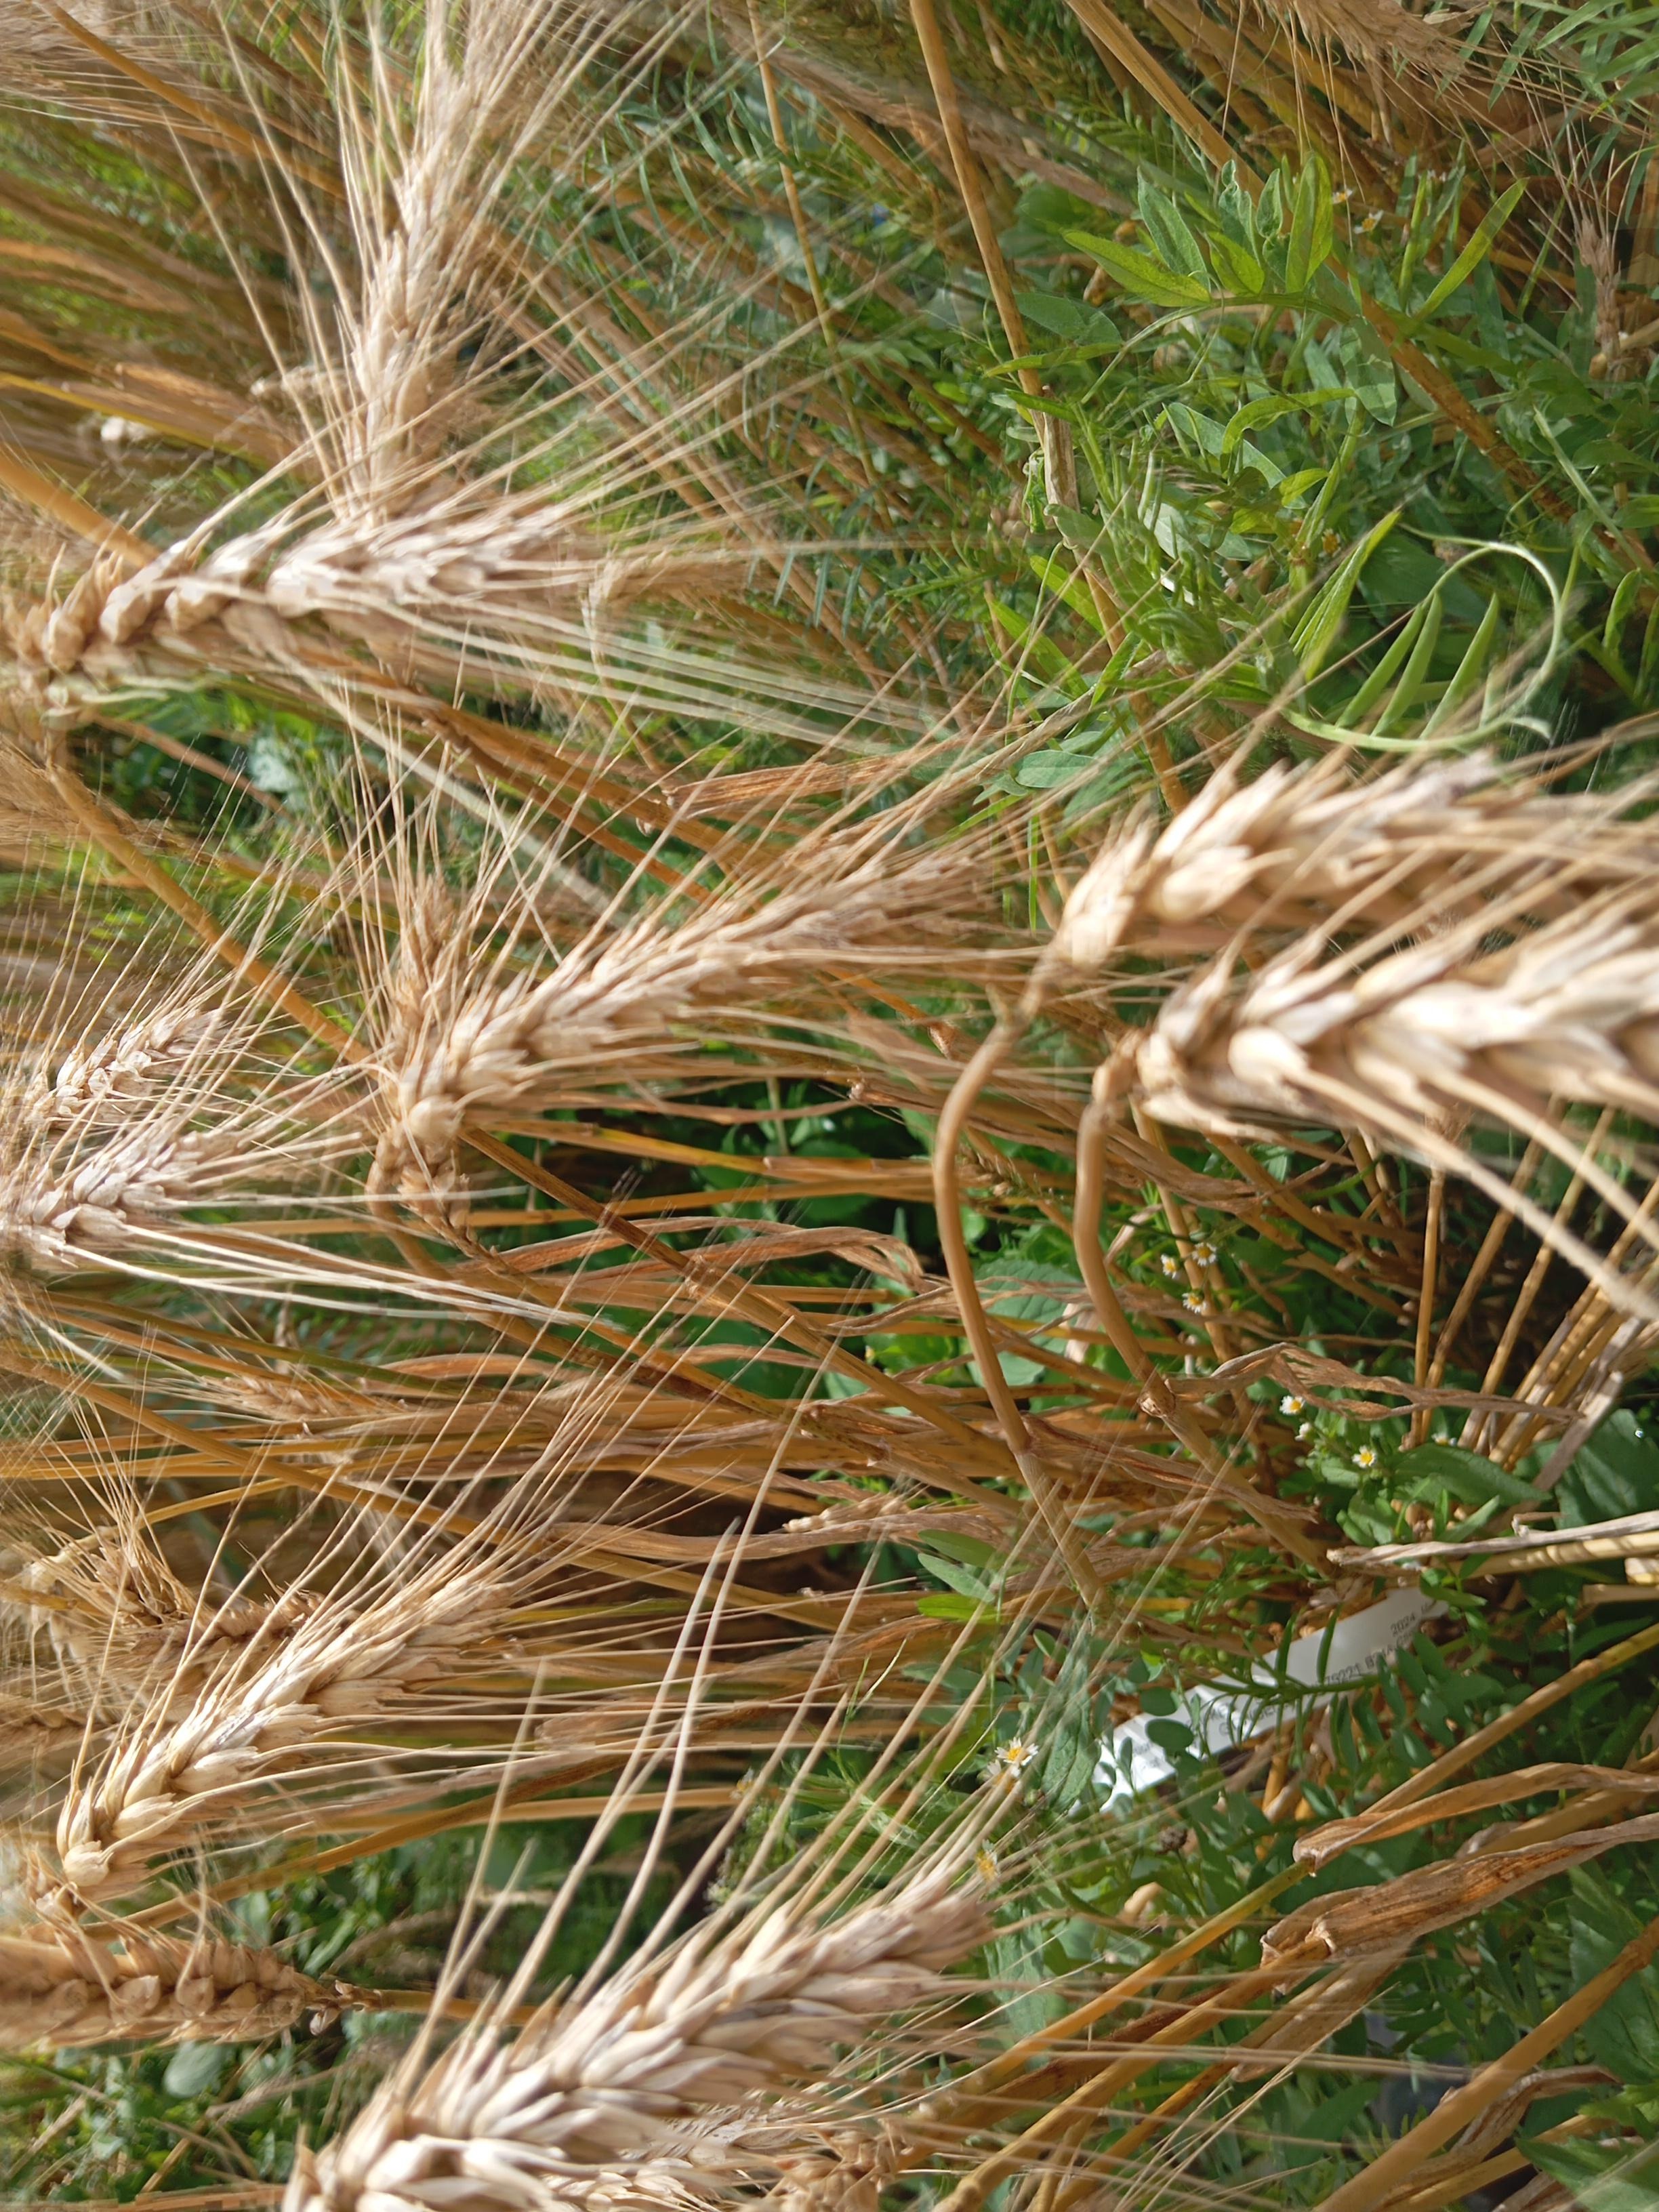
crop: wheat
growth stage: maturity
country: Kenya
